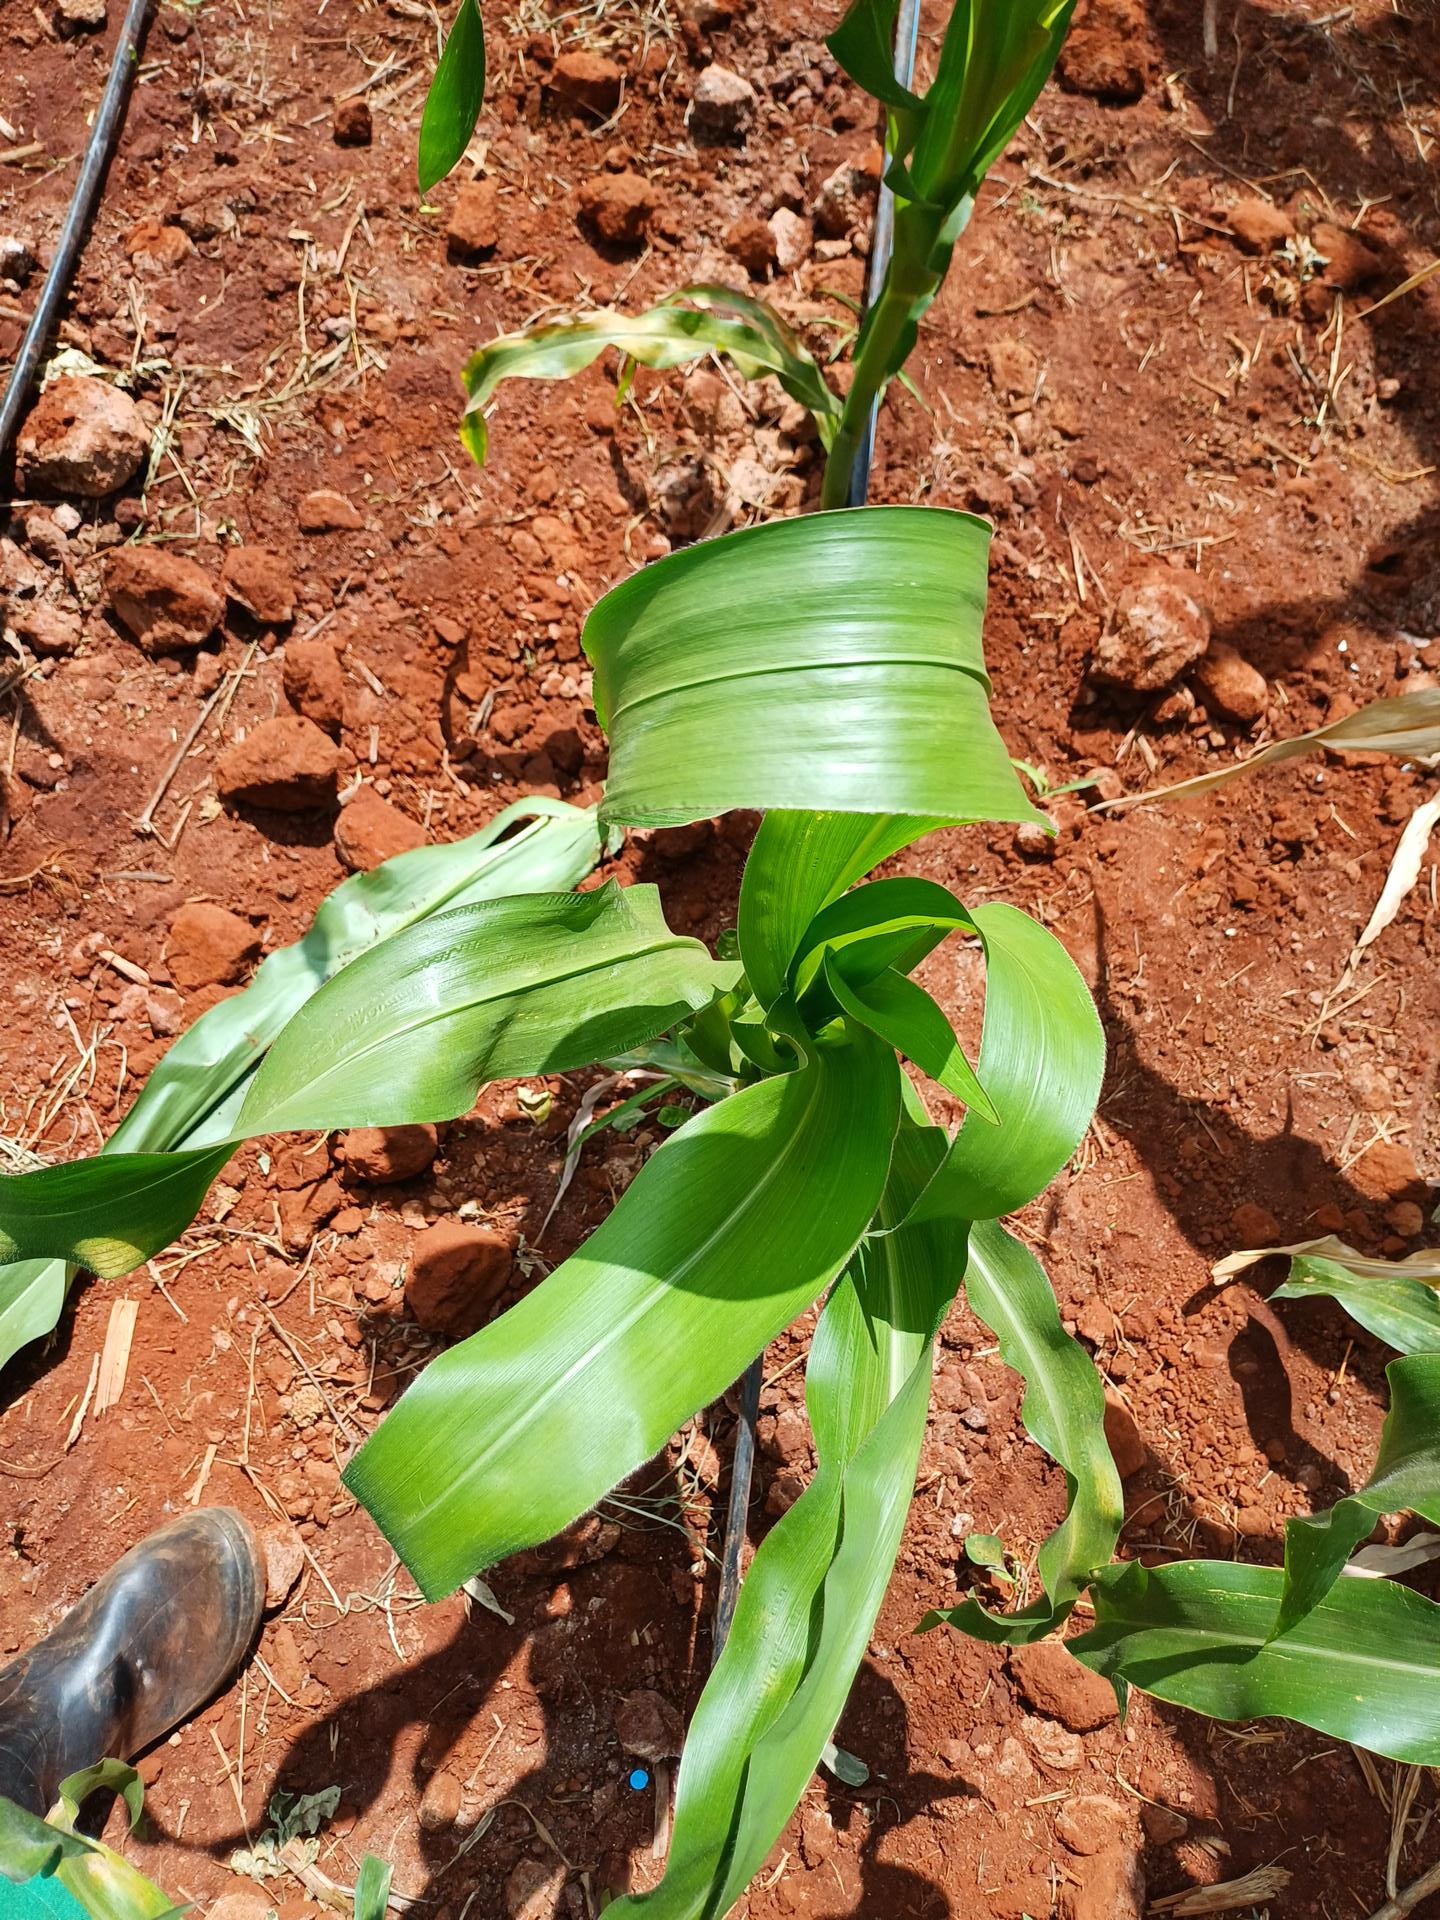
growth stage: vegetative
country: Kenya
